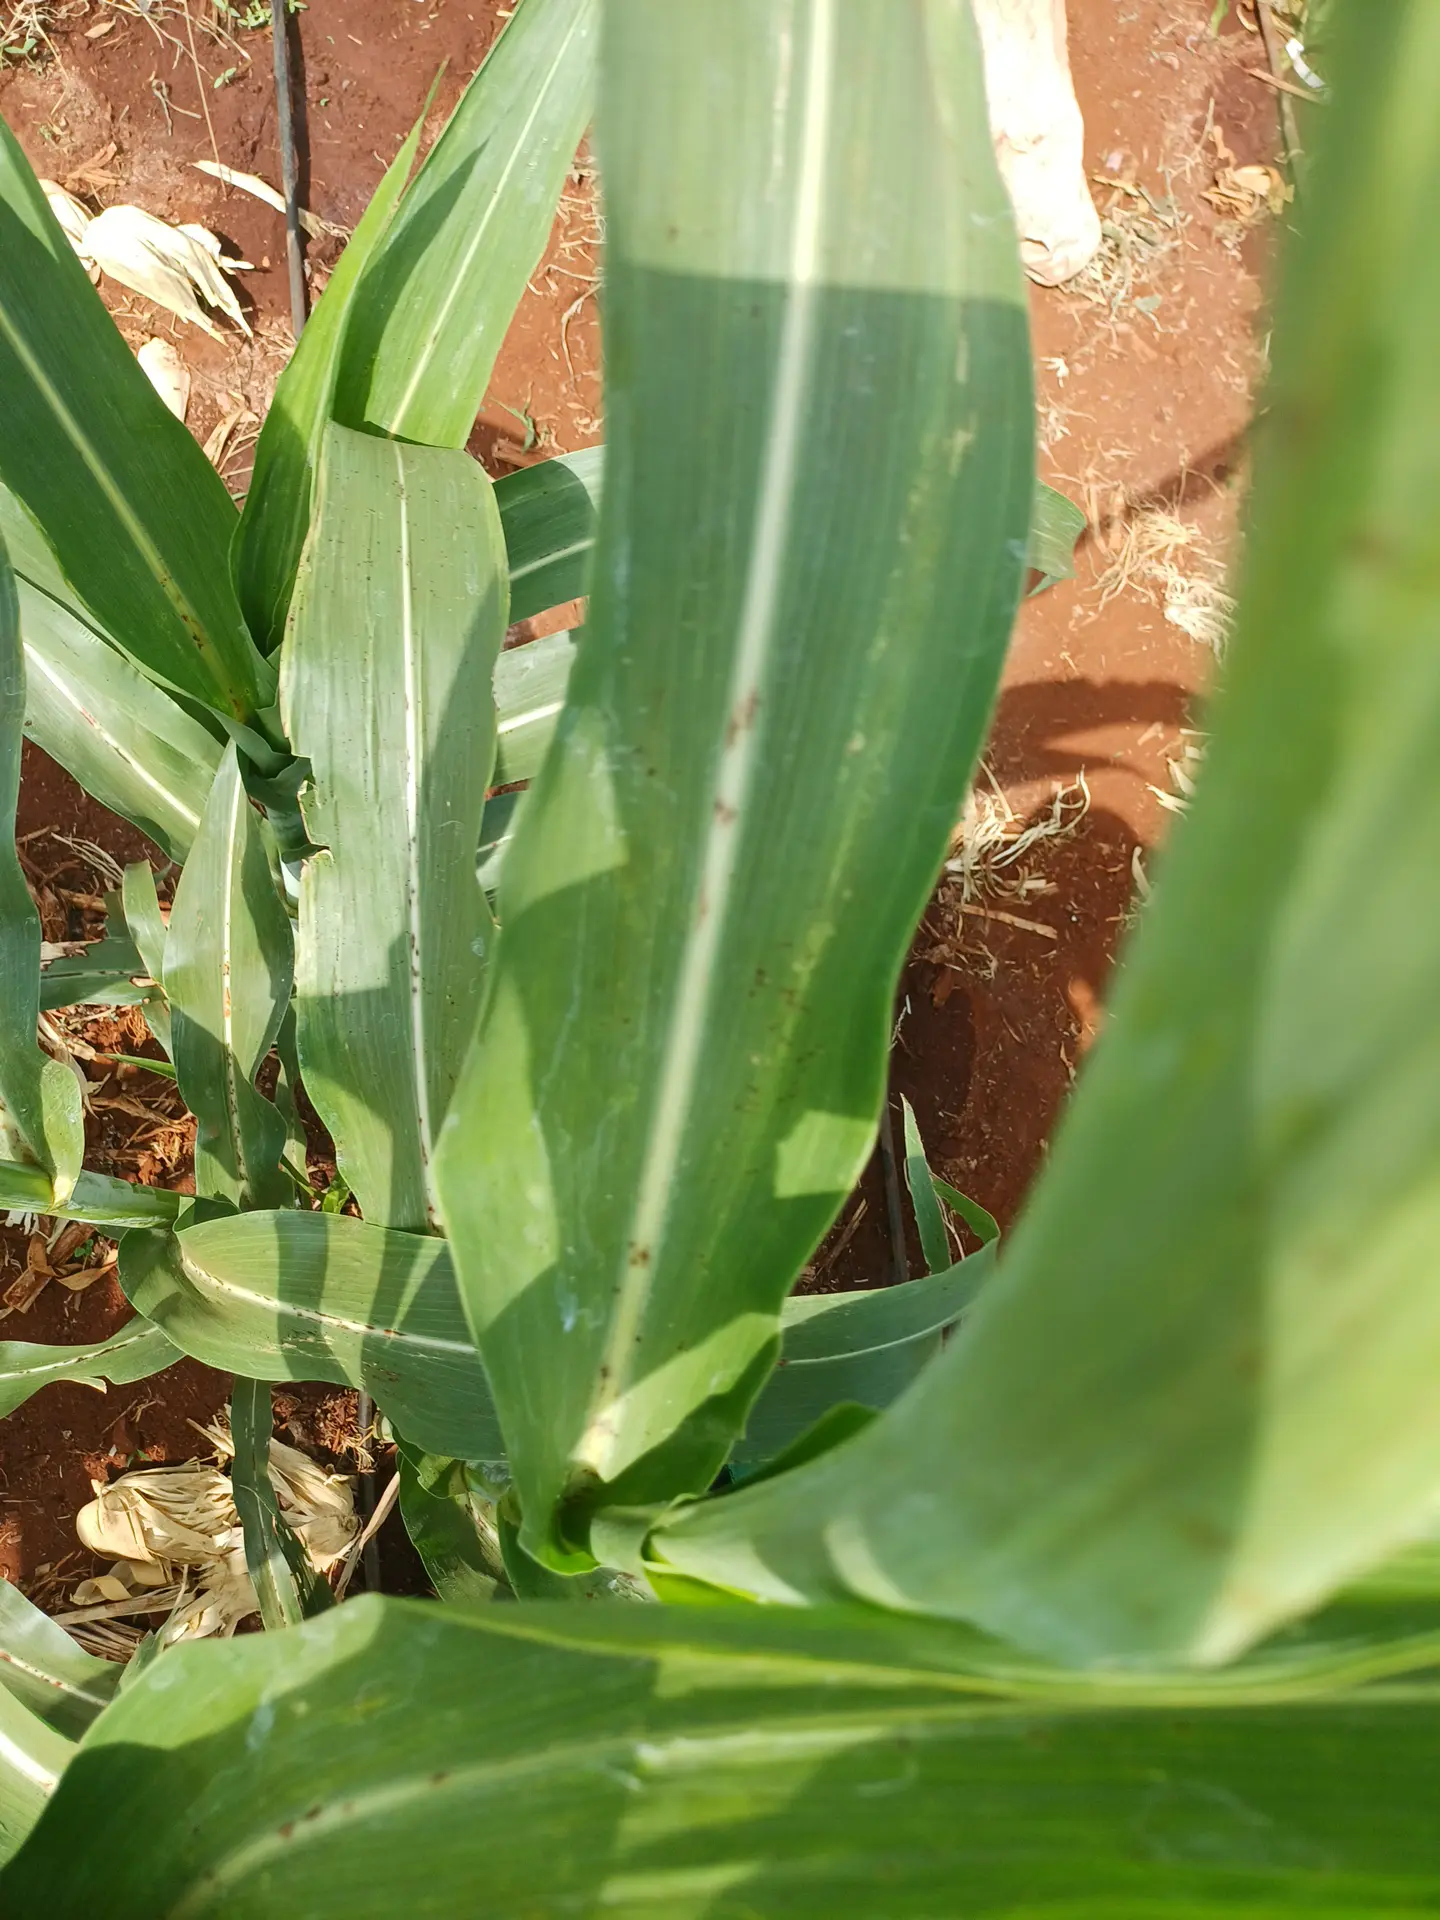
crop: sorghum
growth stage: vegetative
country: Kenya
